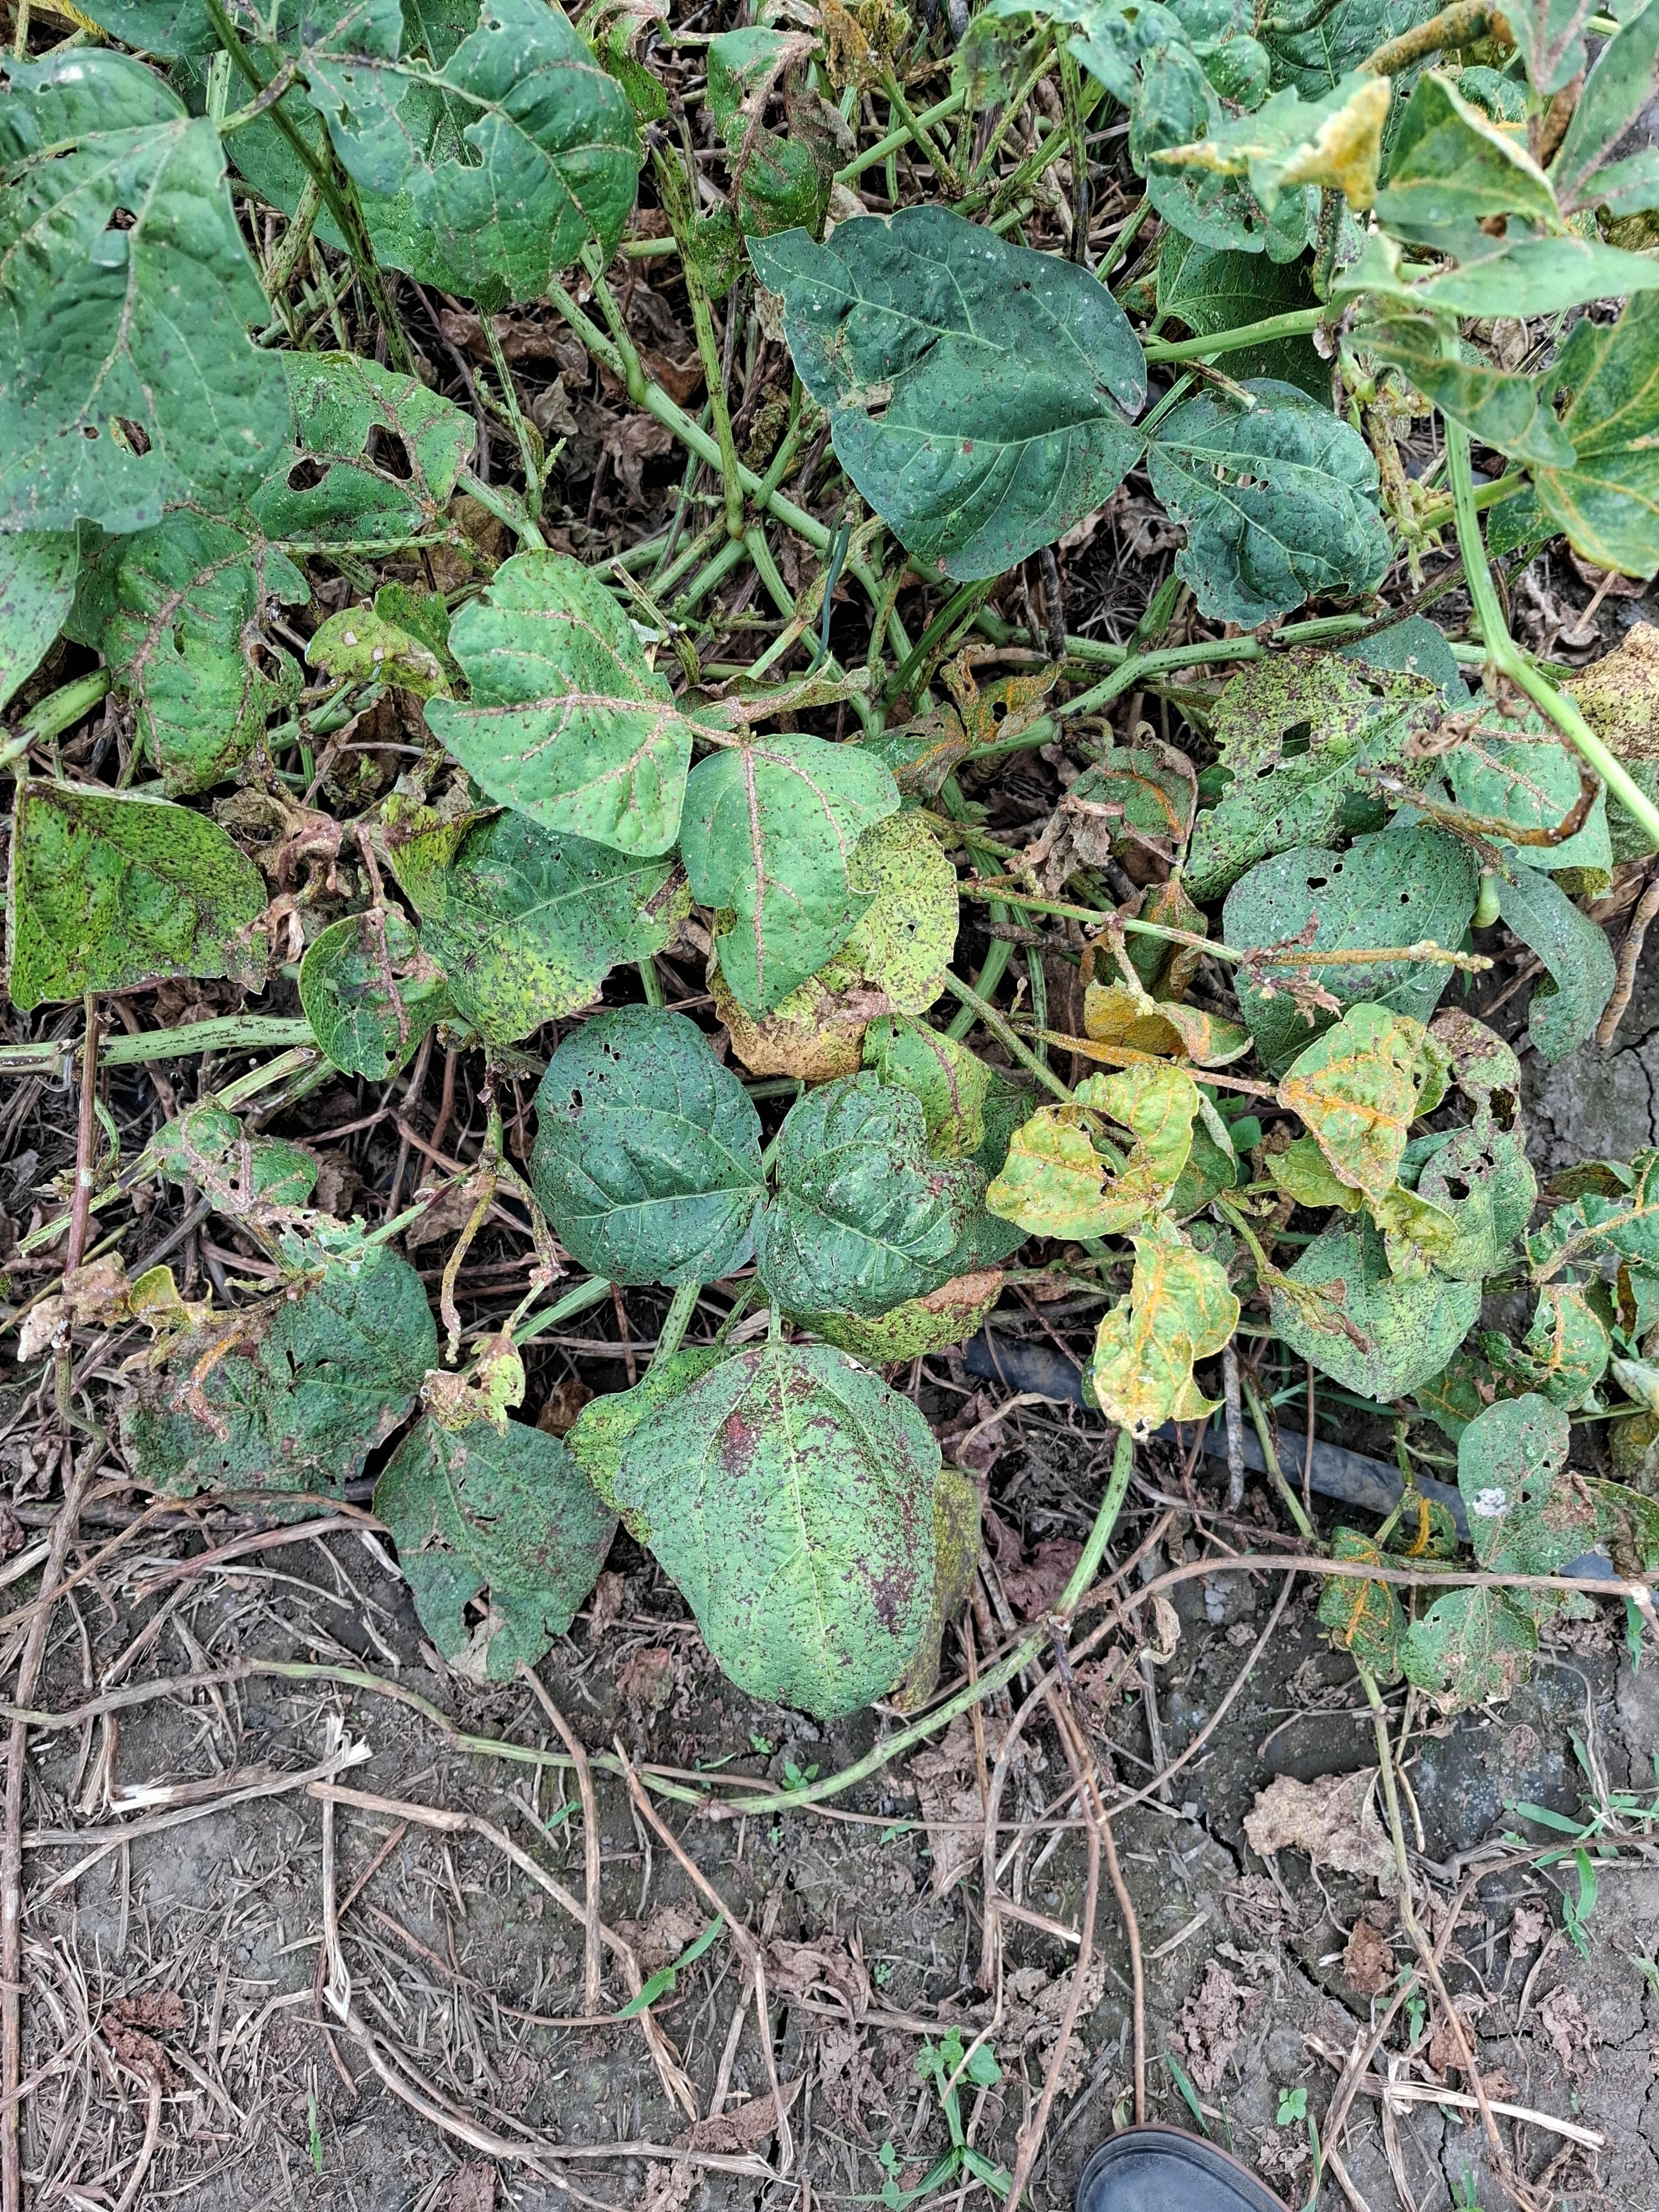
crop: cowpea
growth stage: development pod
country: Tanzania
